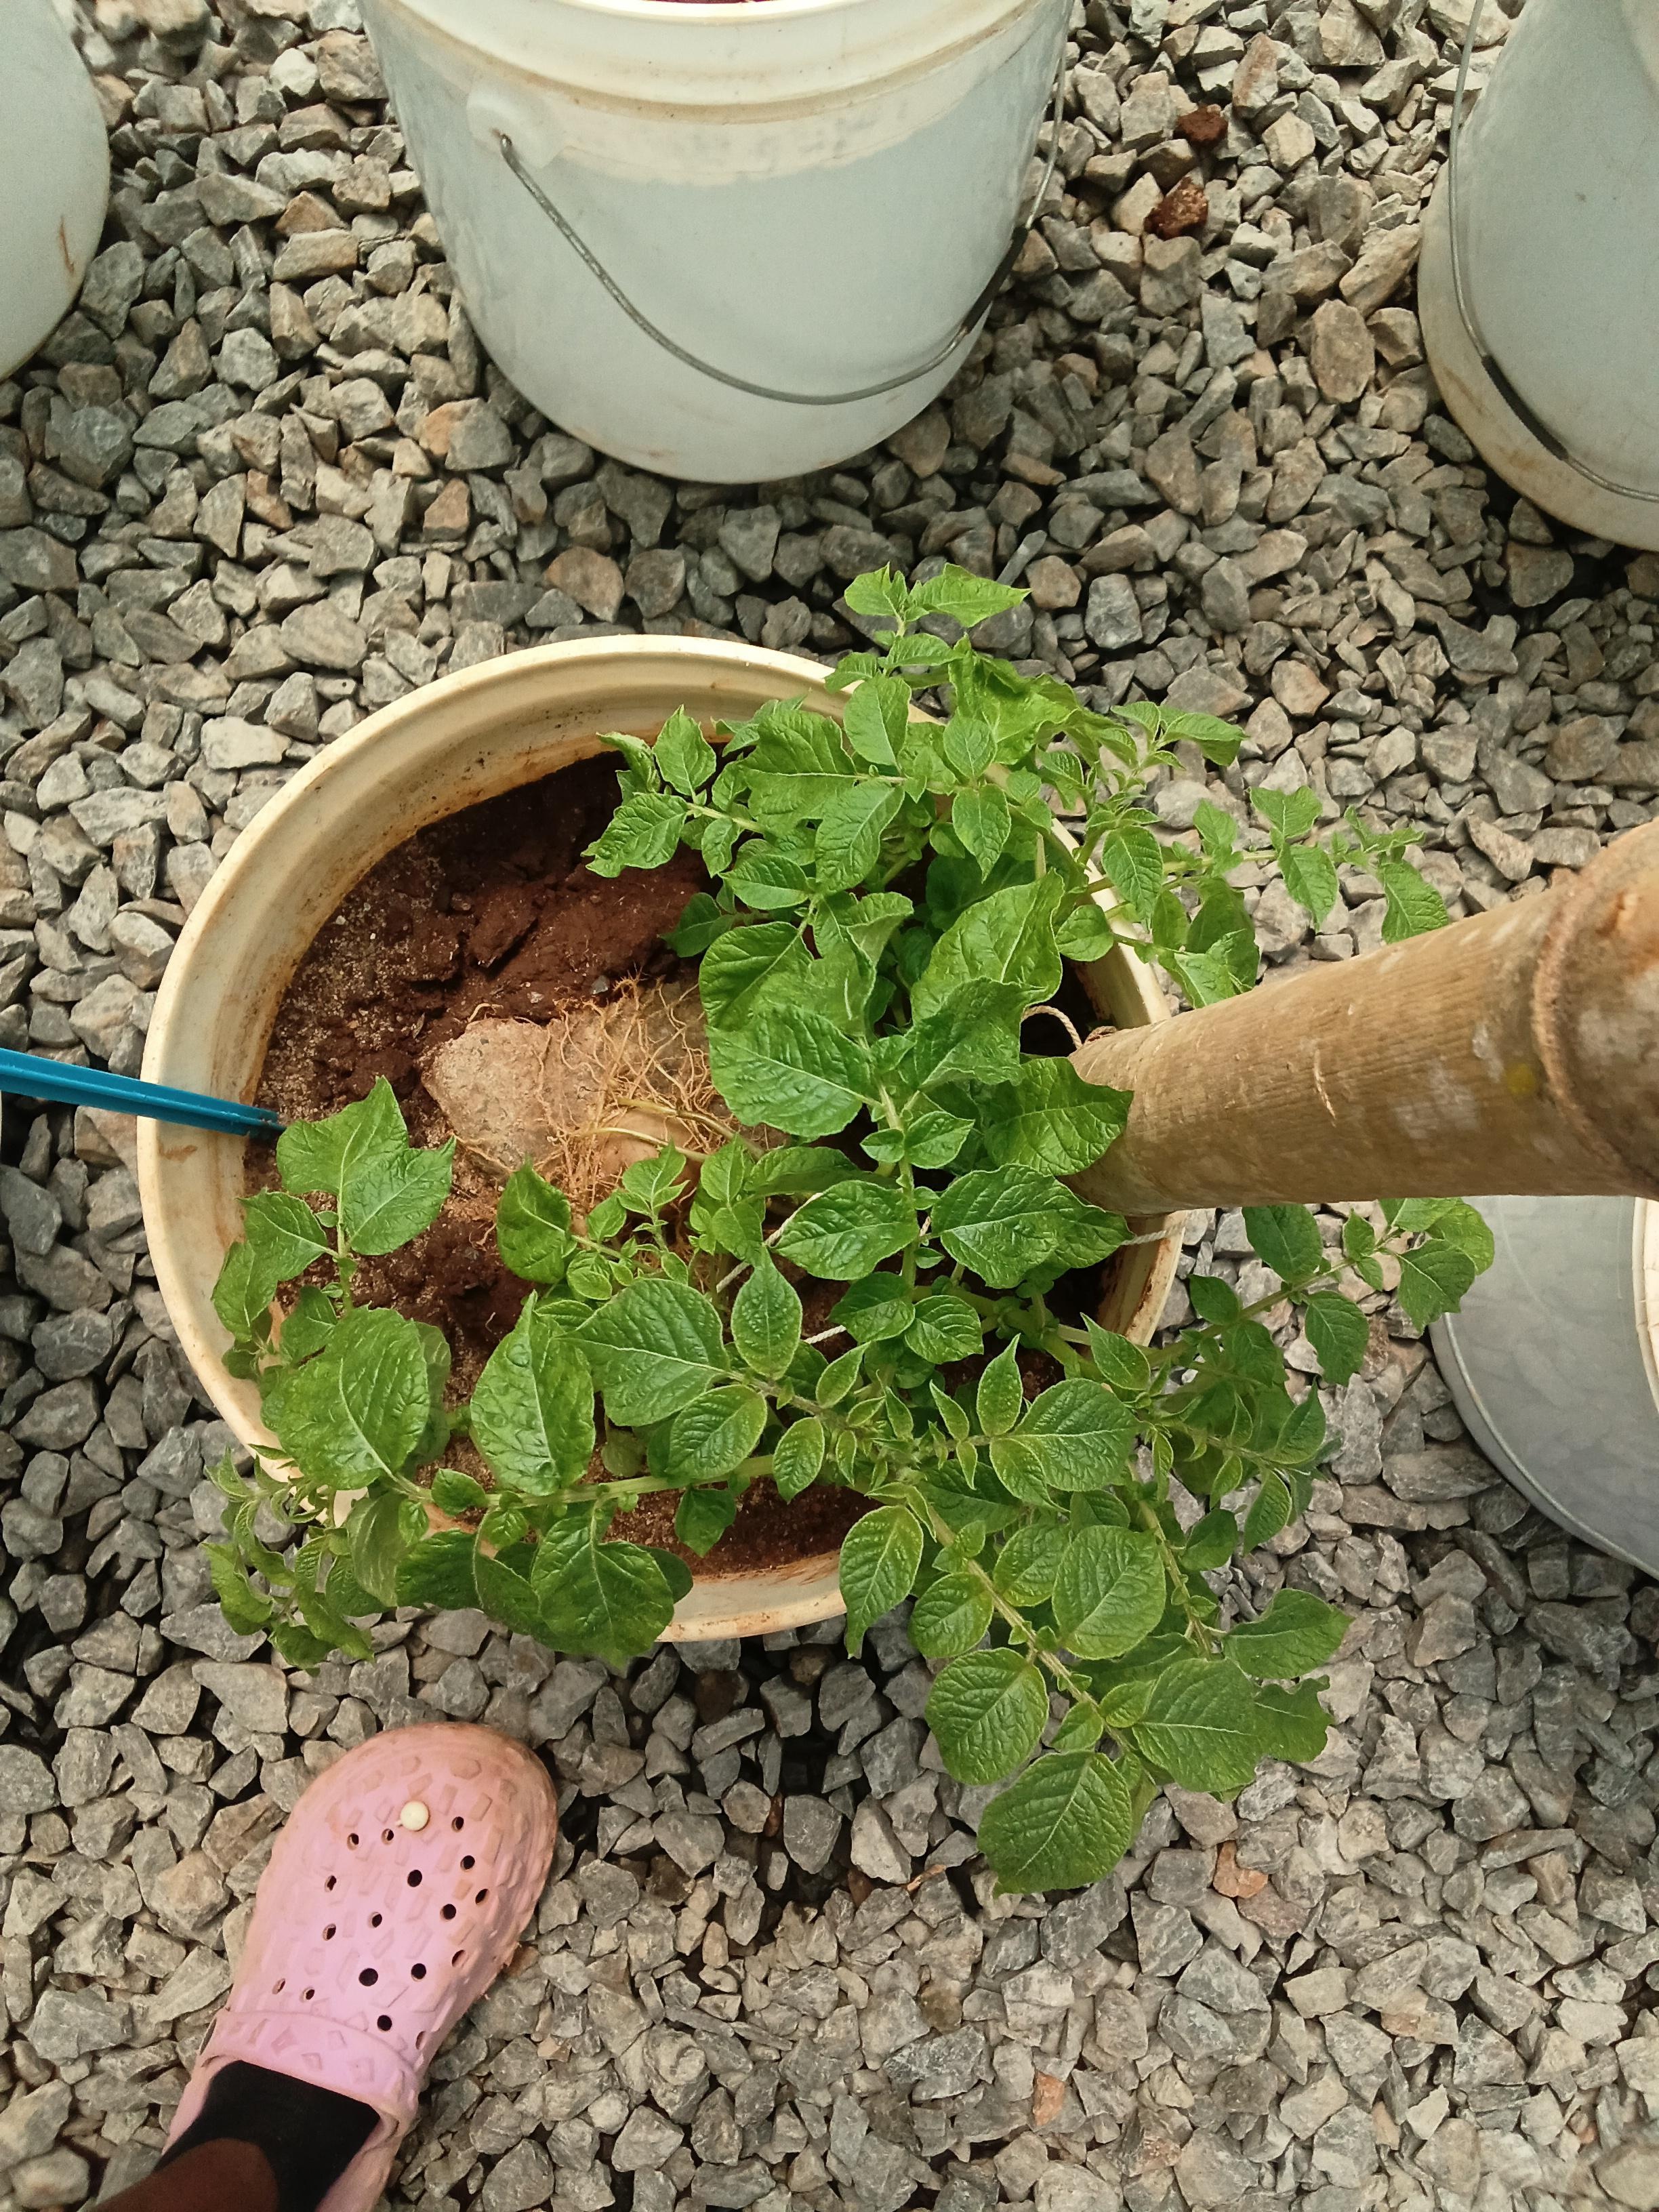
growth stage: vegetative
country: Kenya
